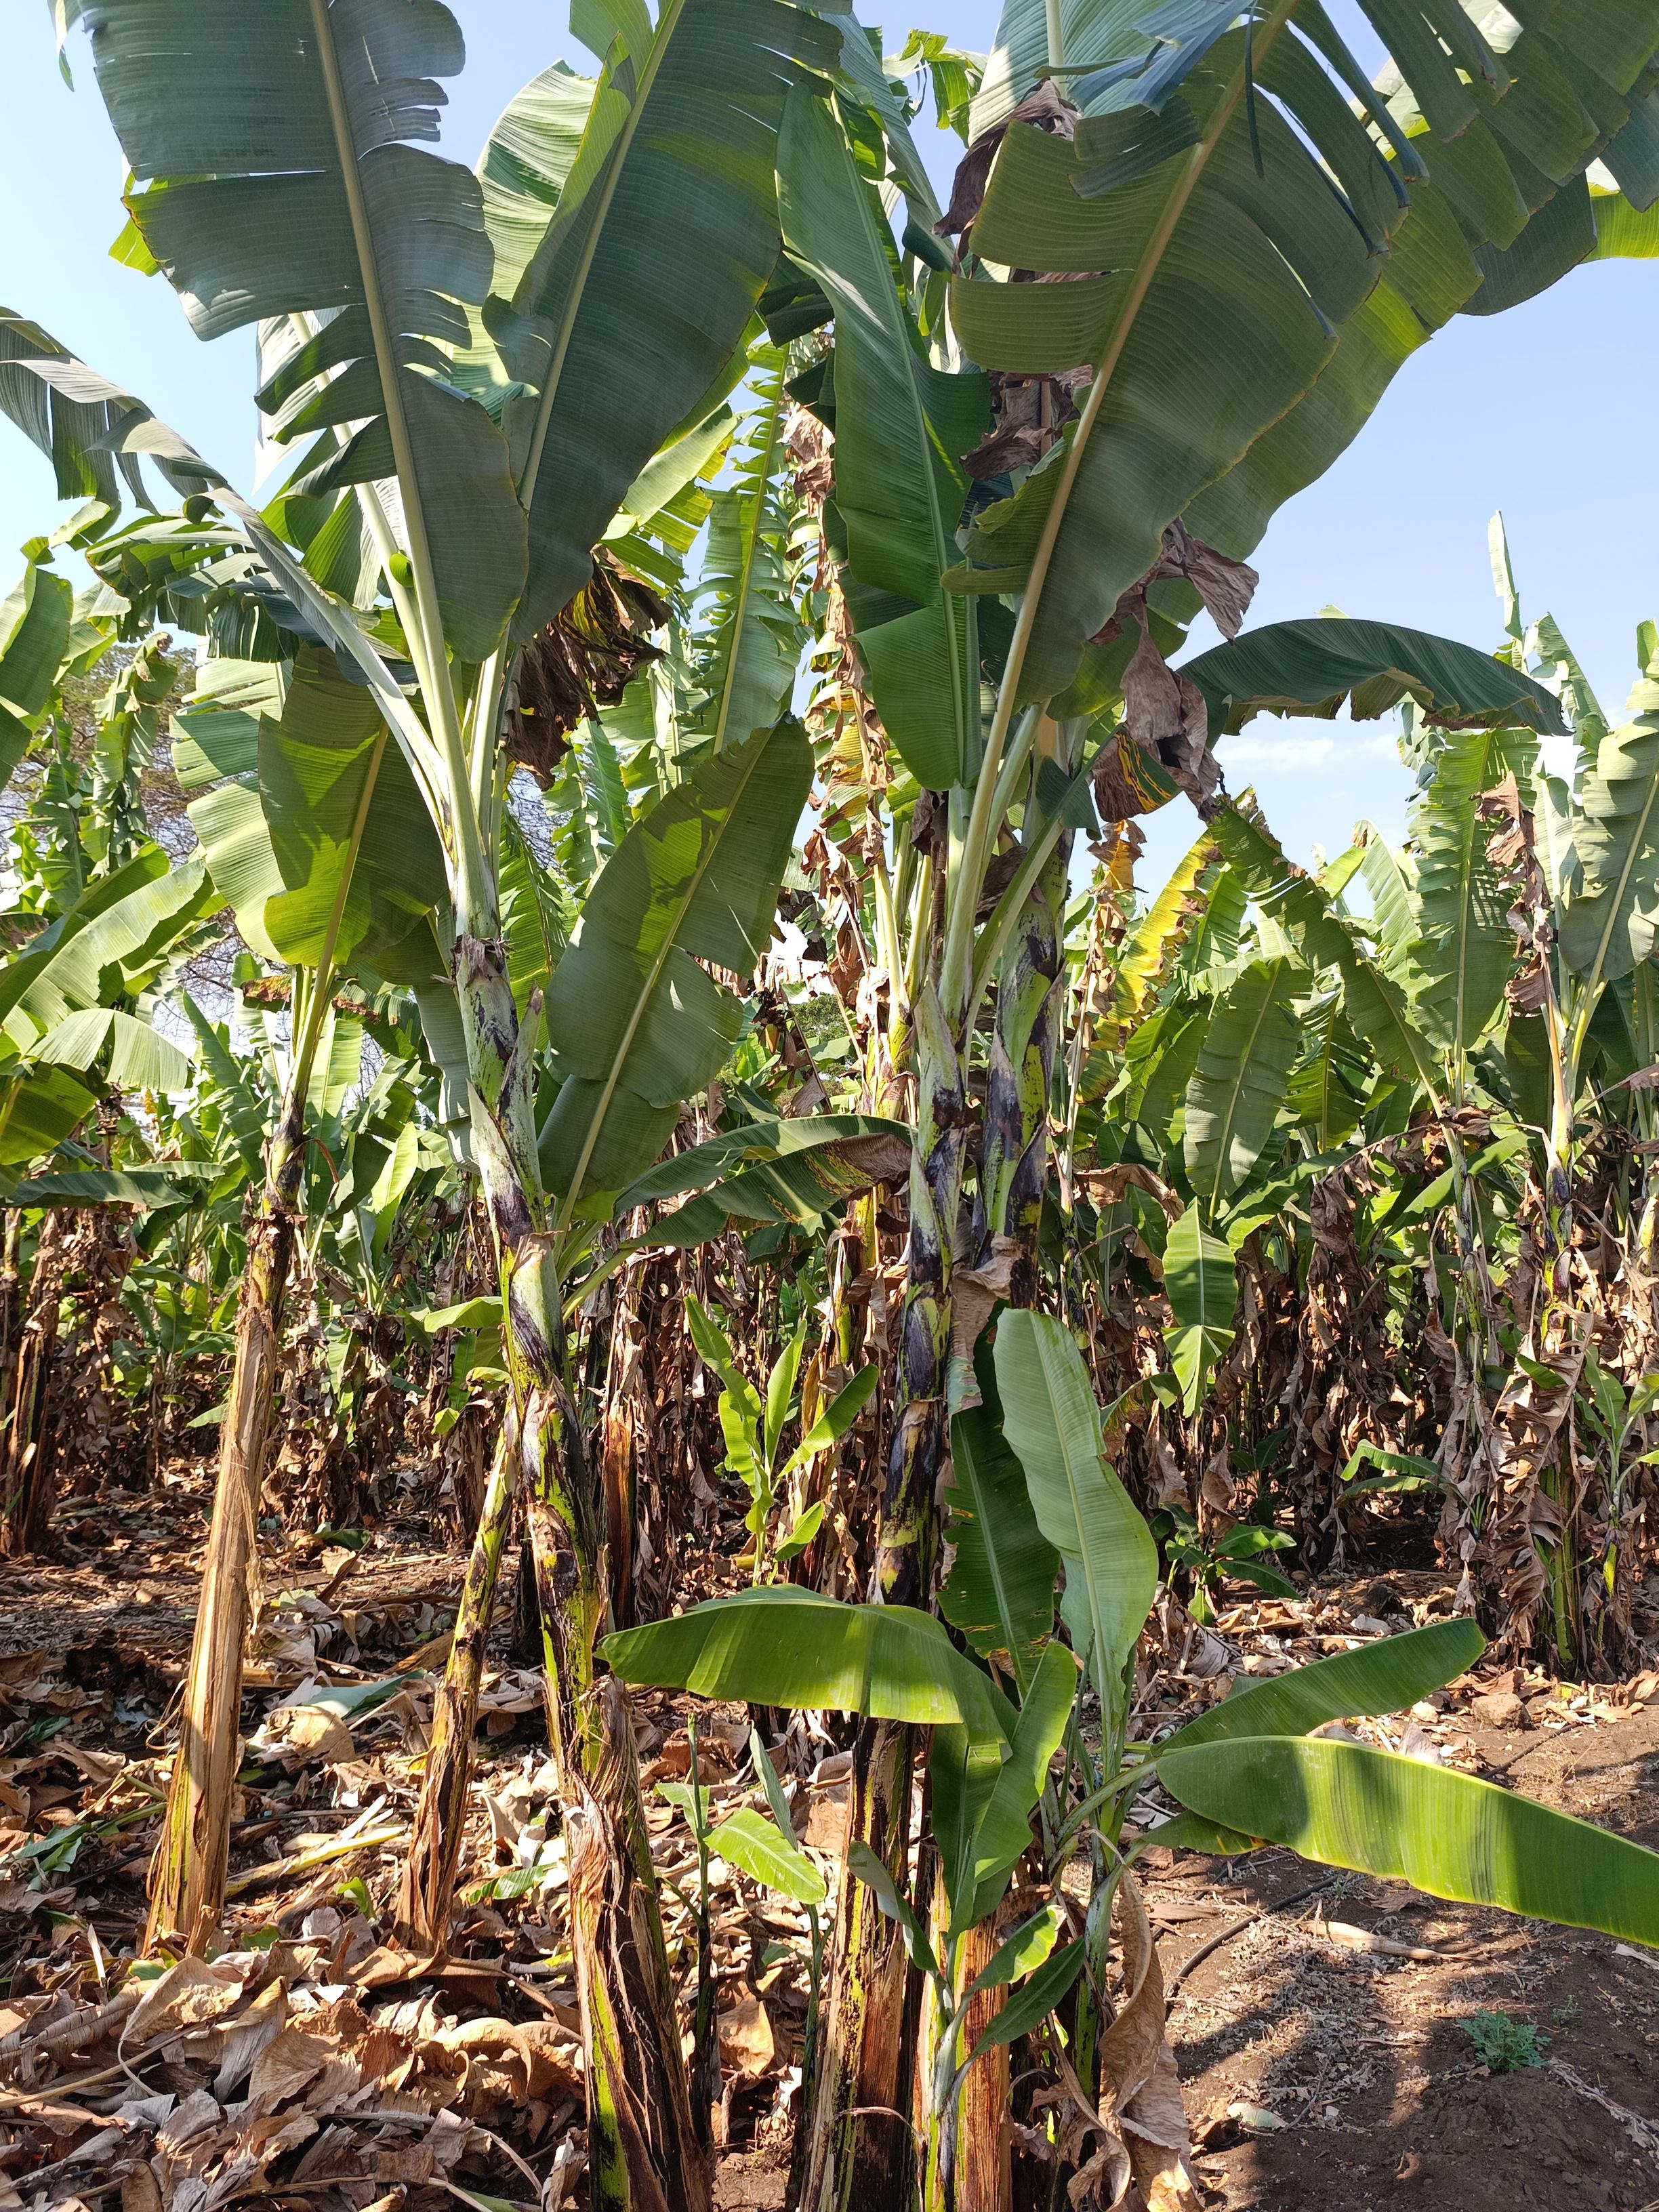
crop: banana
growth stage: vegetative
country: Tanzania
